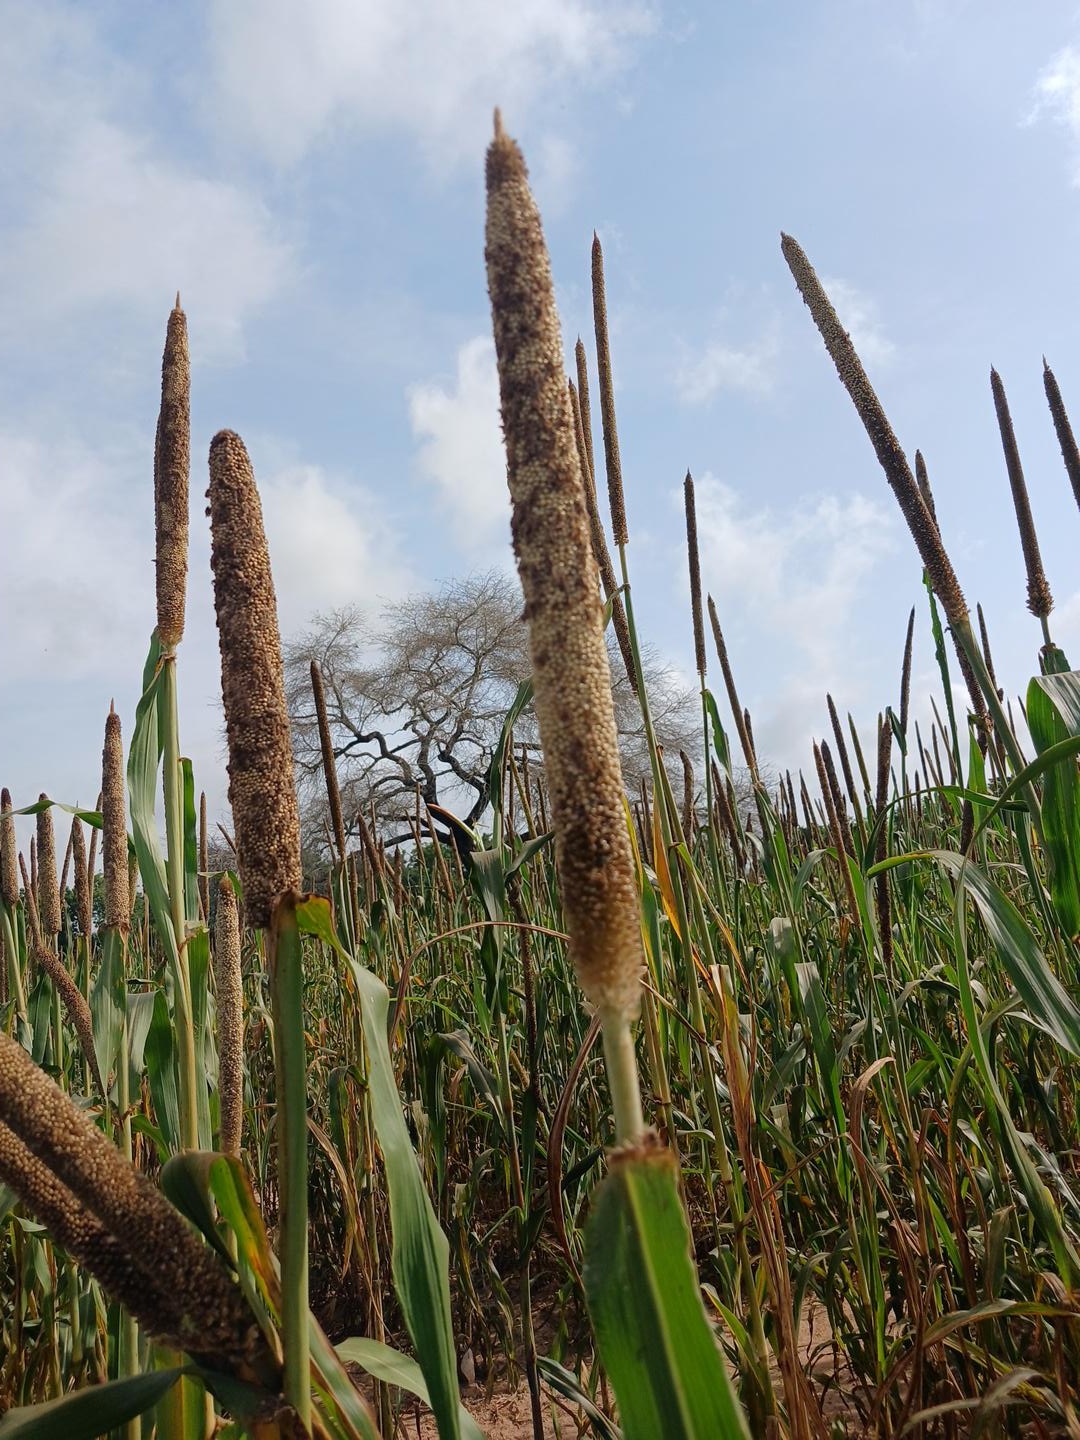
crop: pearl millet
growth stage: maturity
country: Senegal
